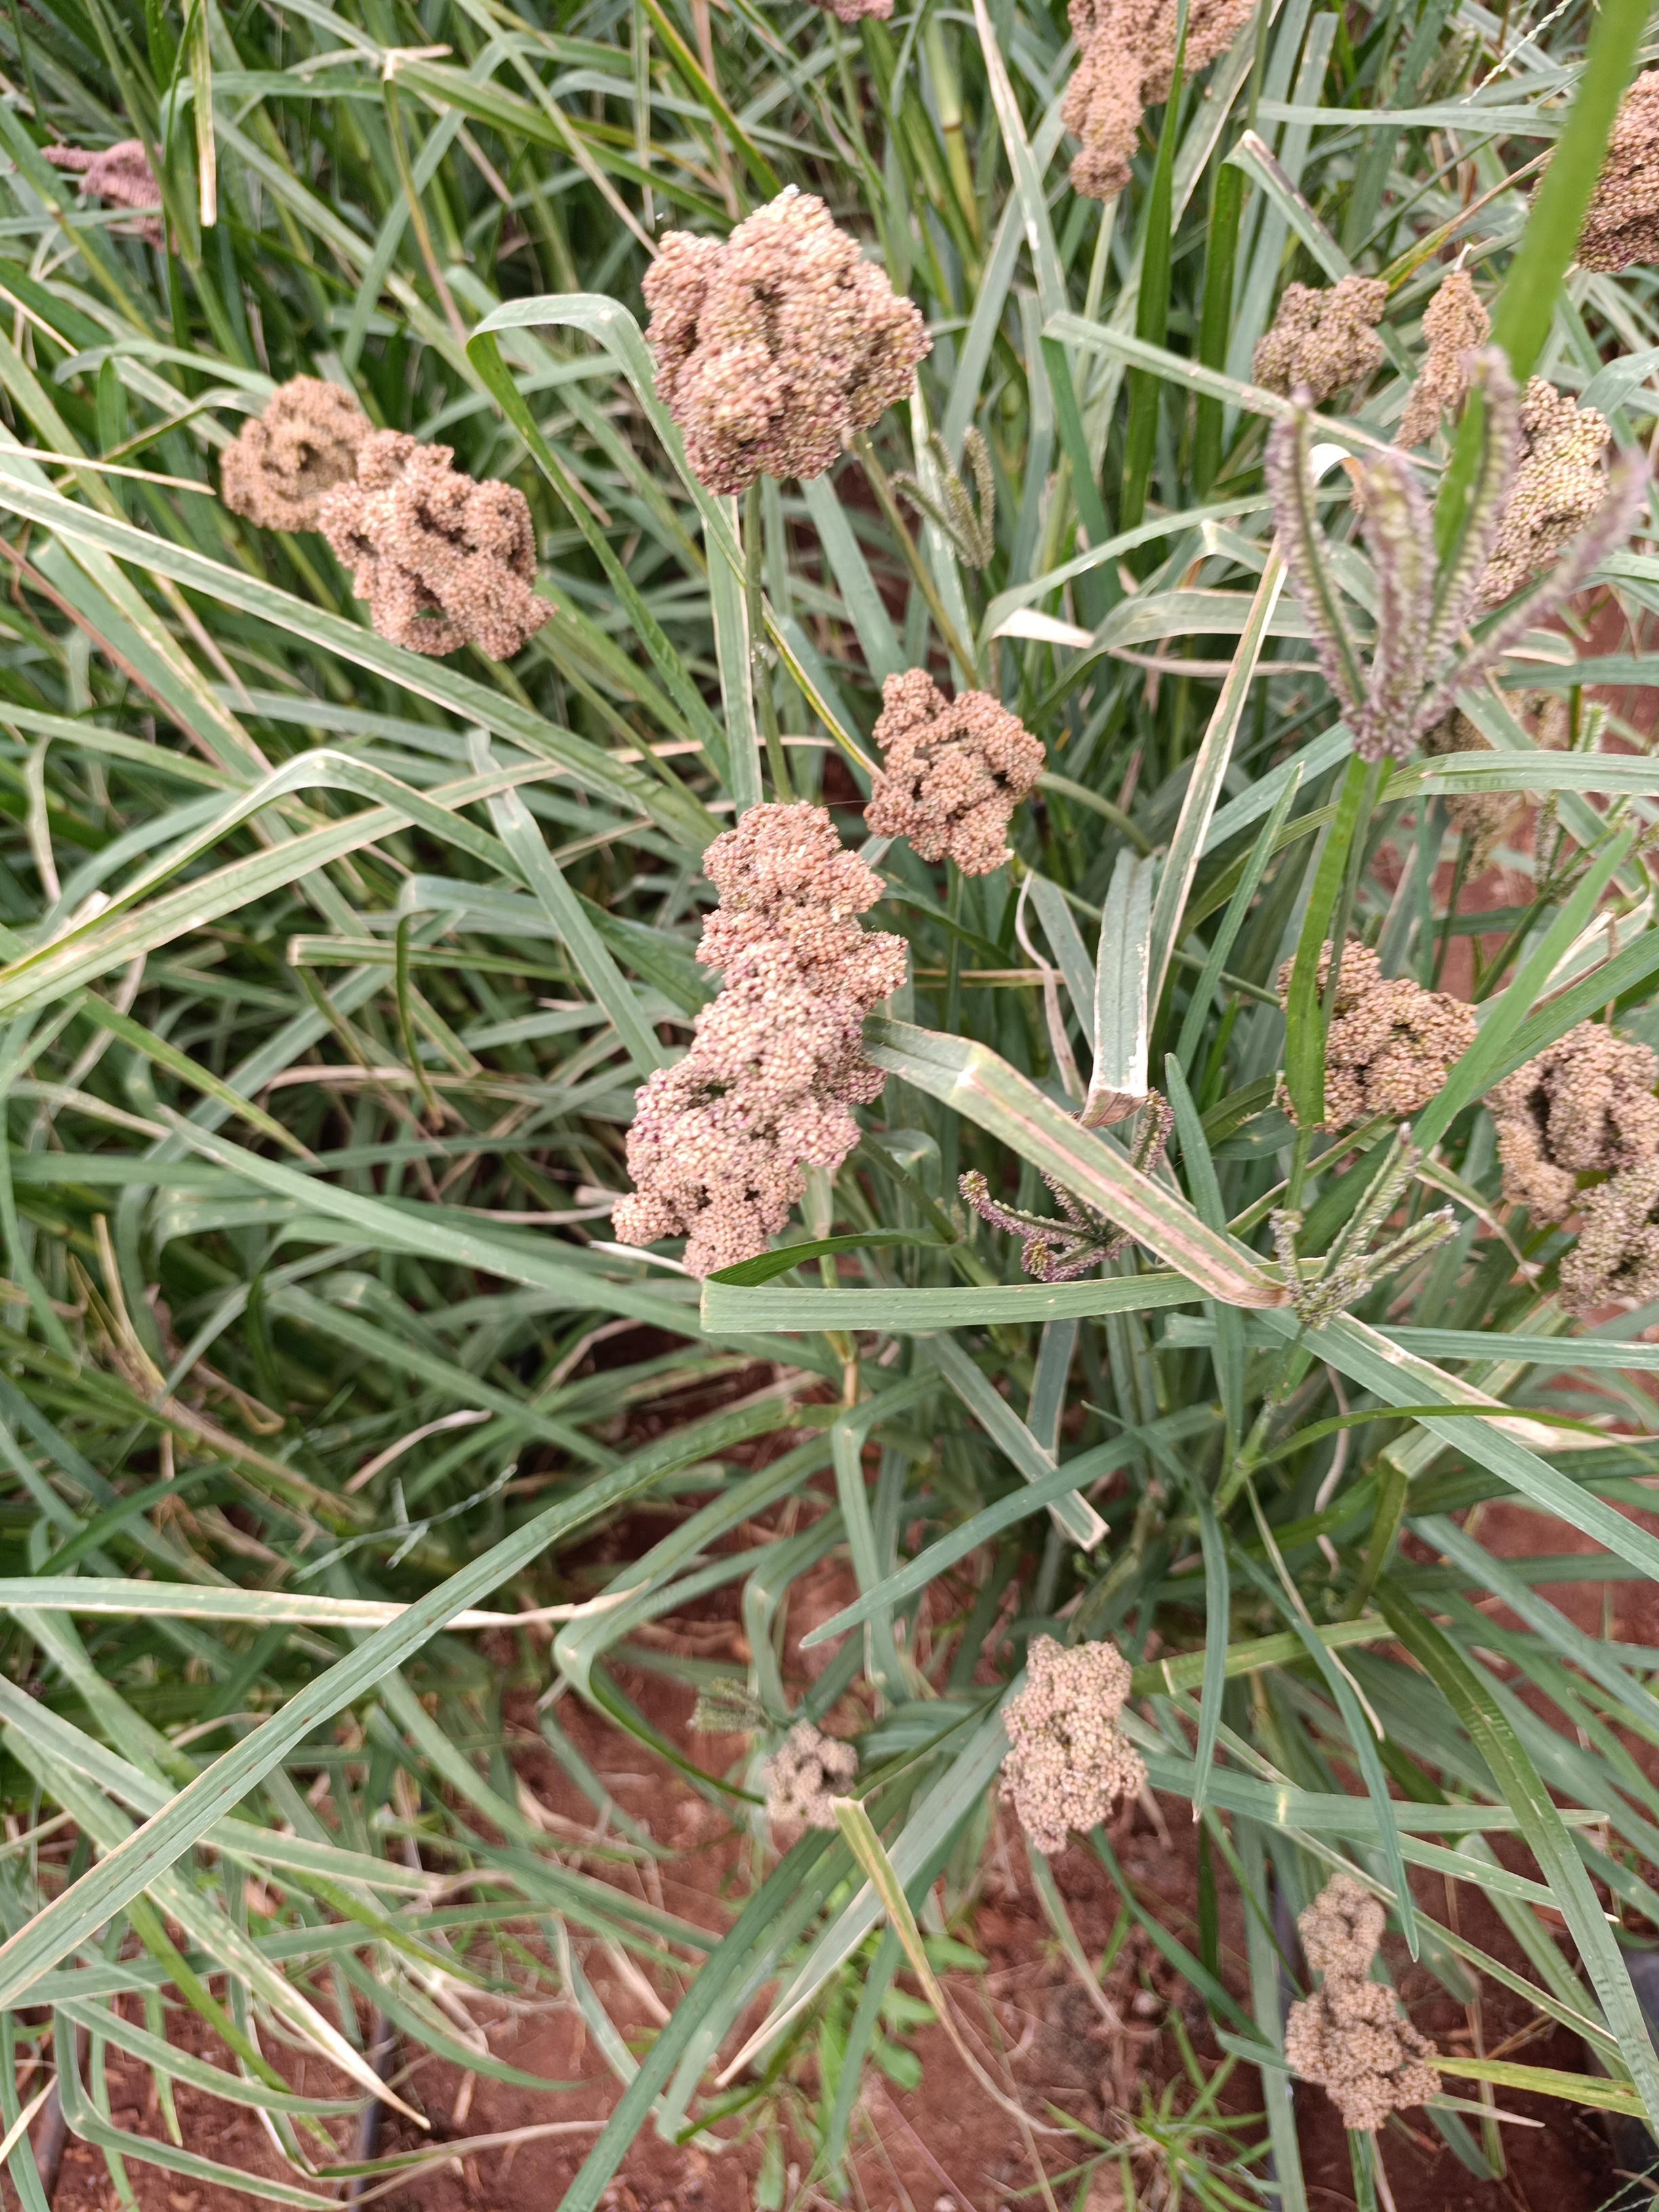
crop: finger millet
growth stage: filling grain
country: Kenya
